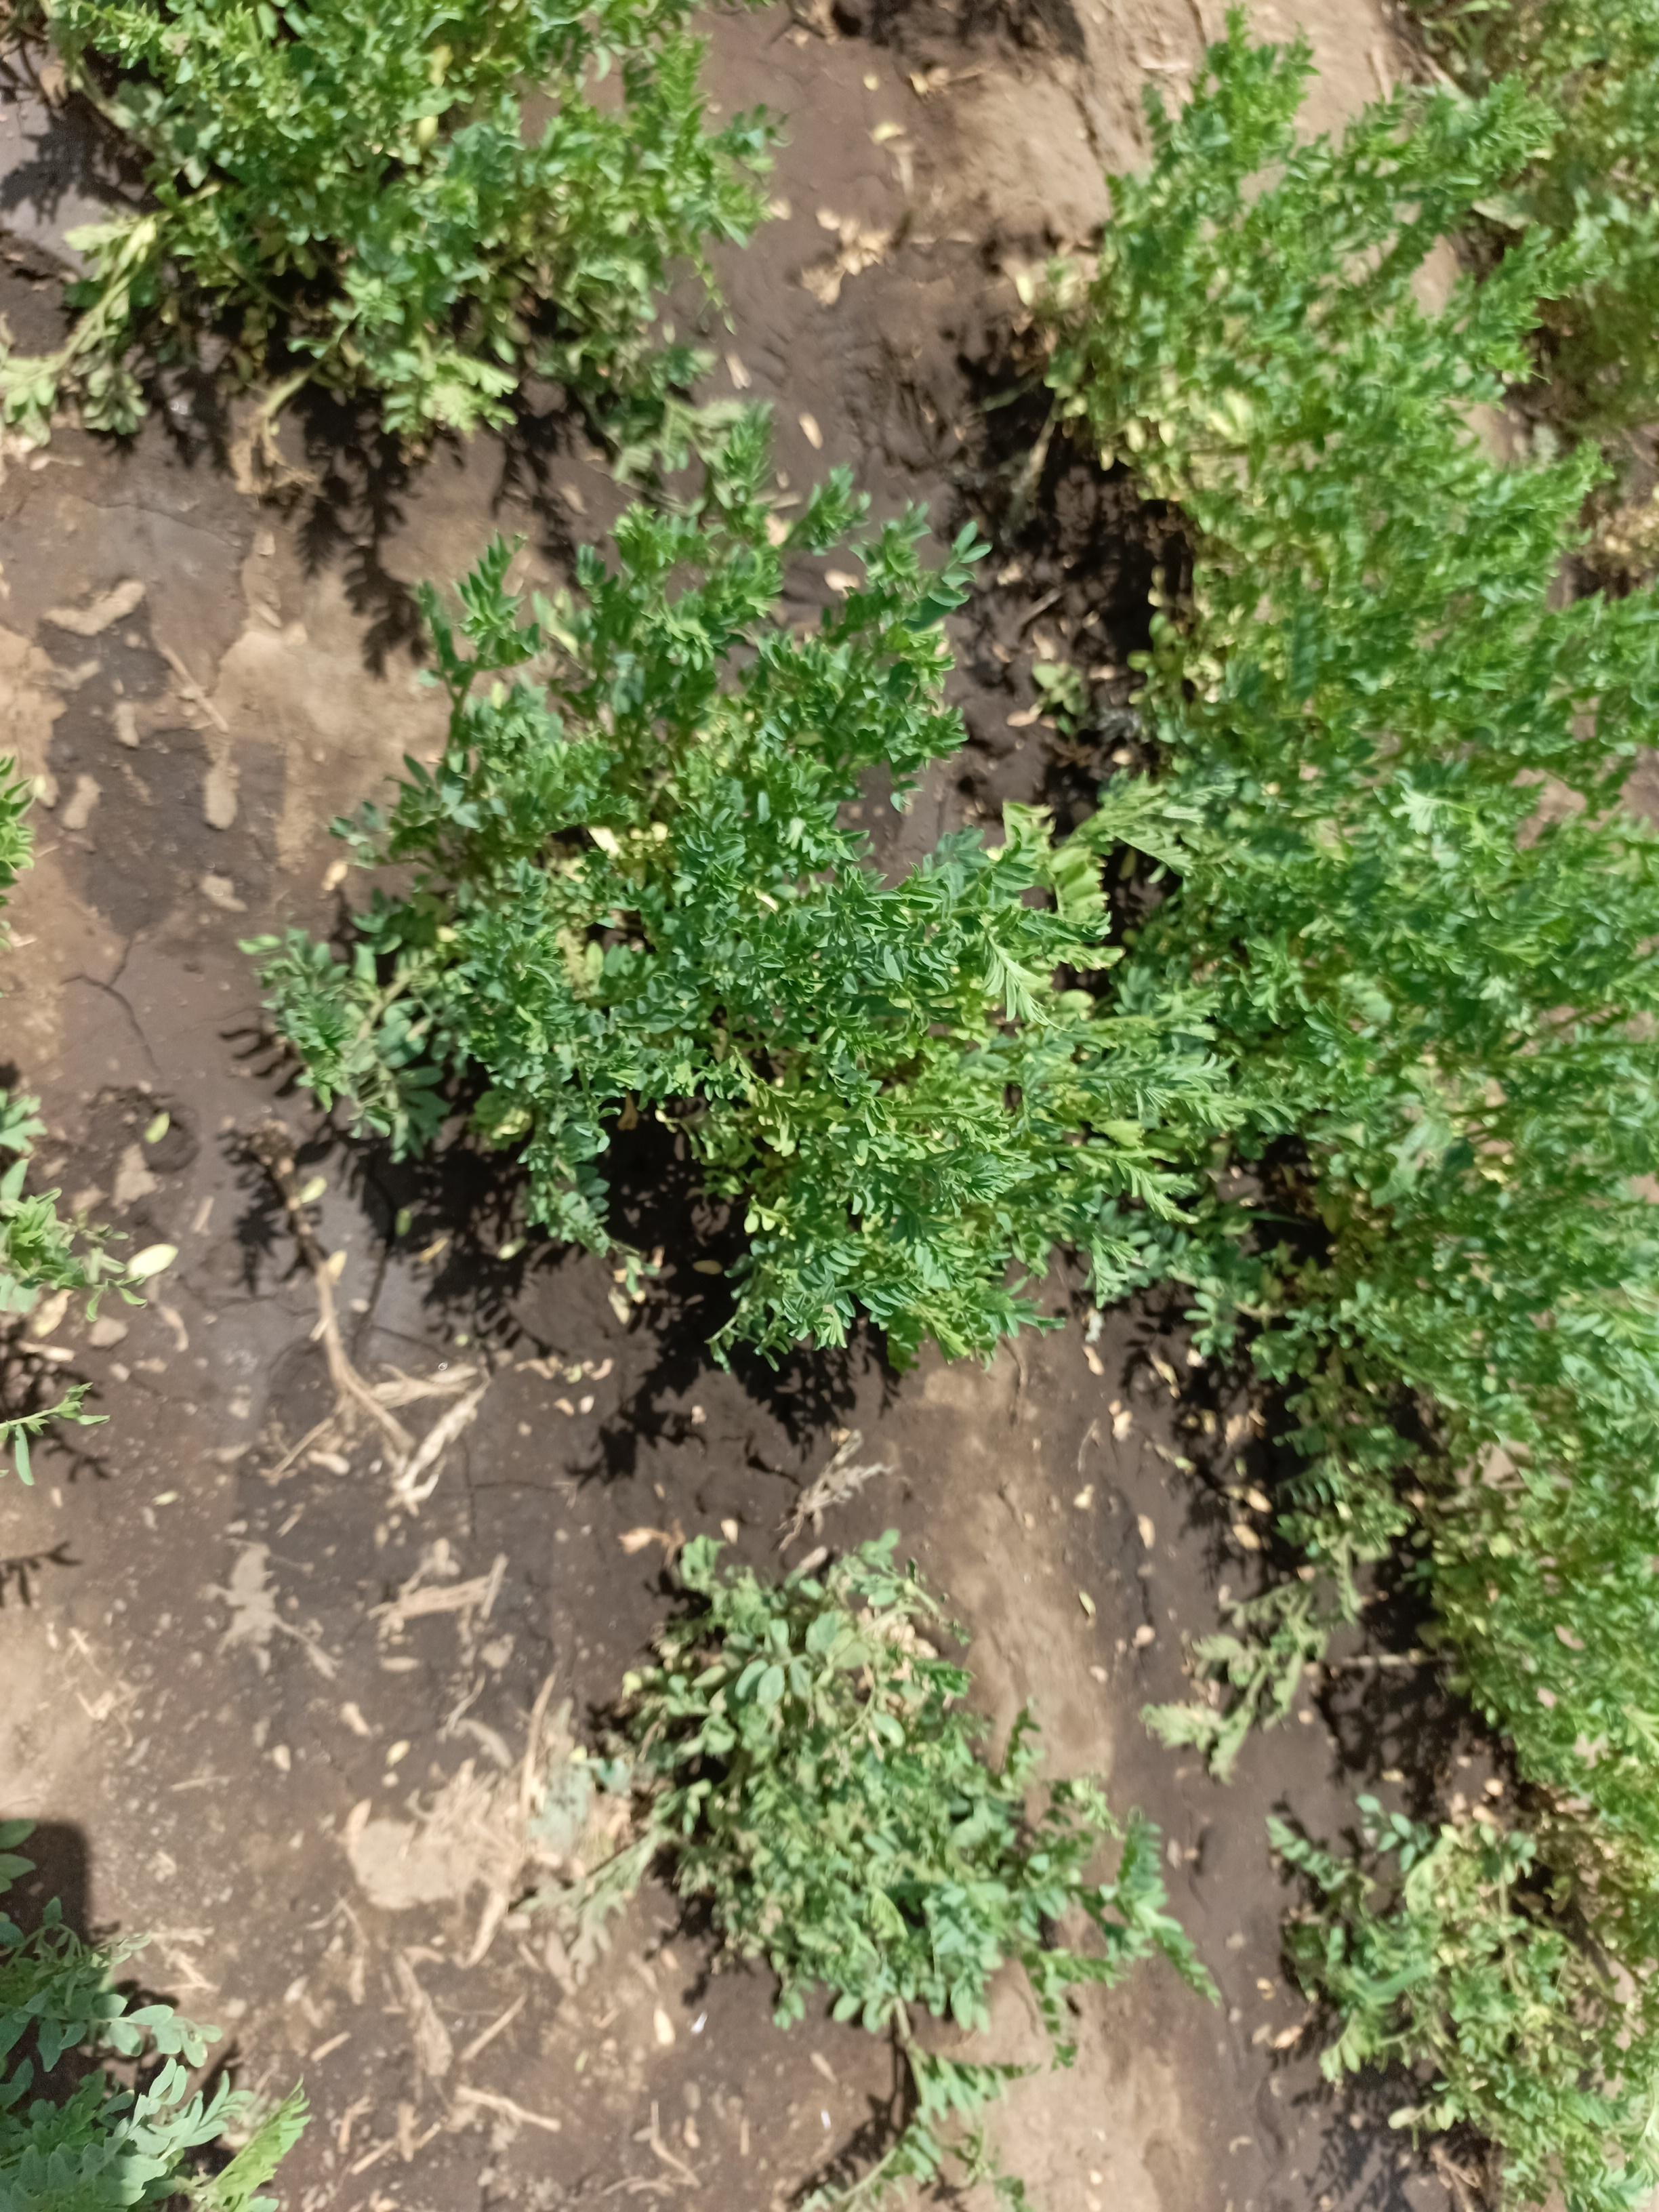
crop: lentil
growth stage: vegetative
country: Tanzania
